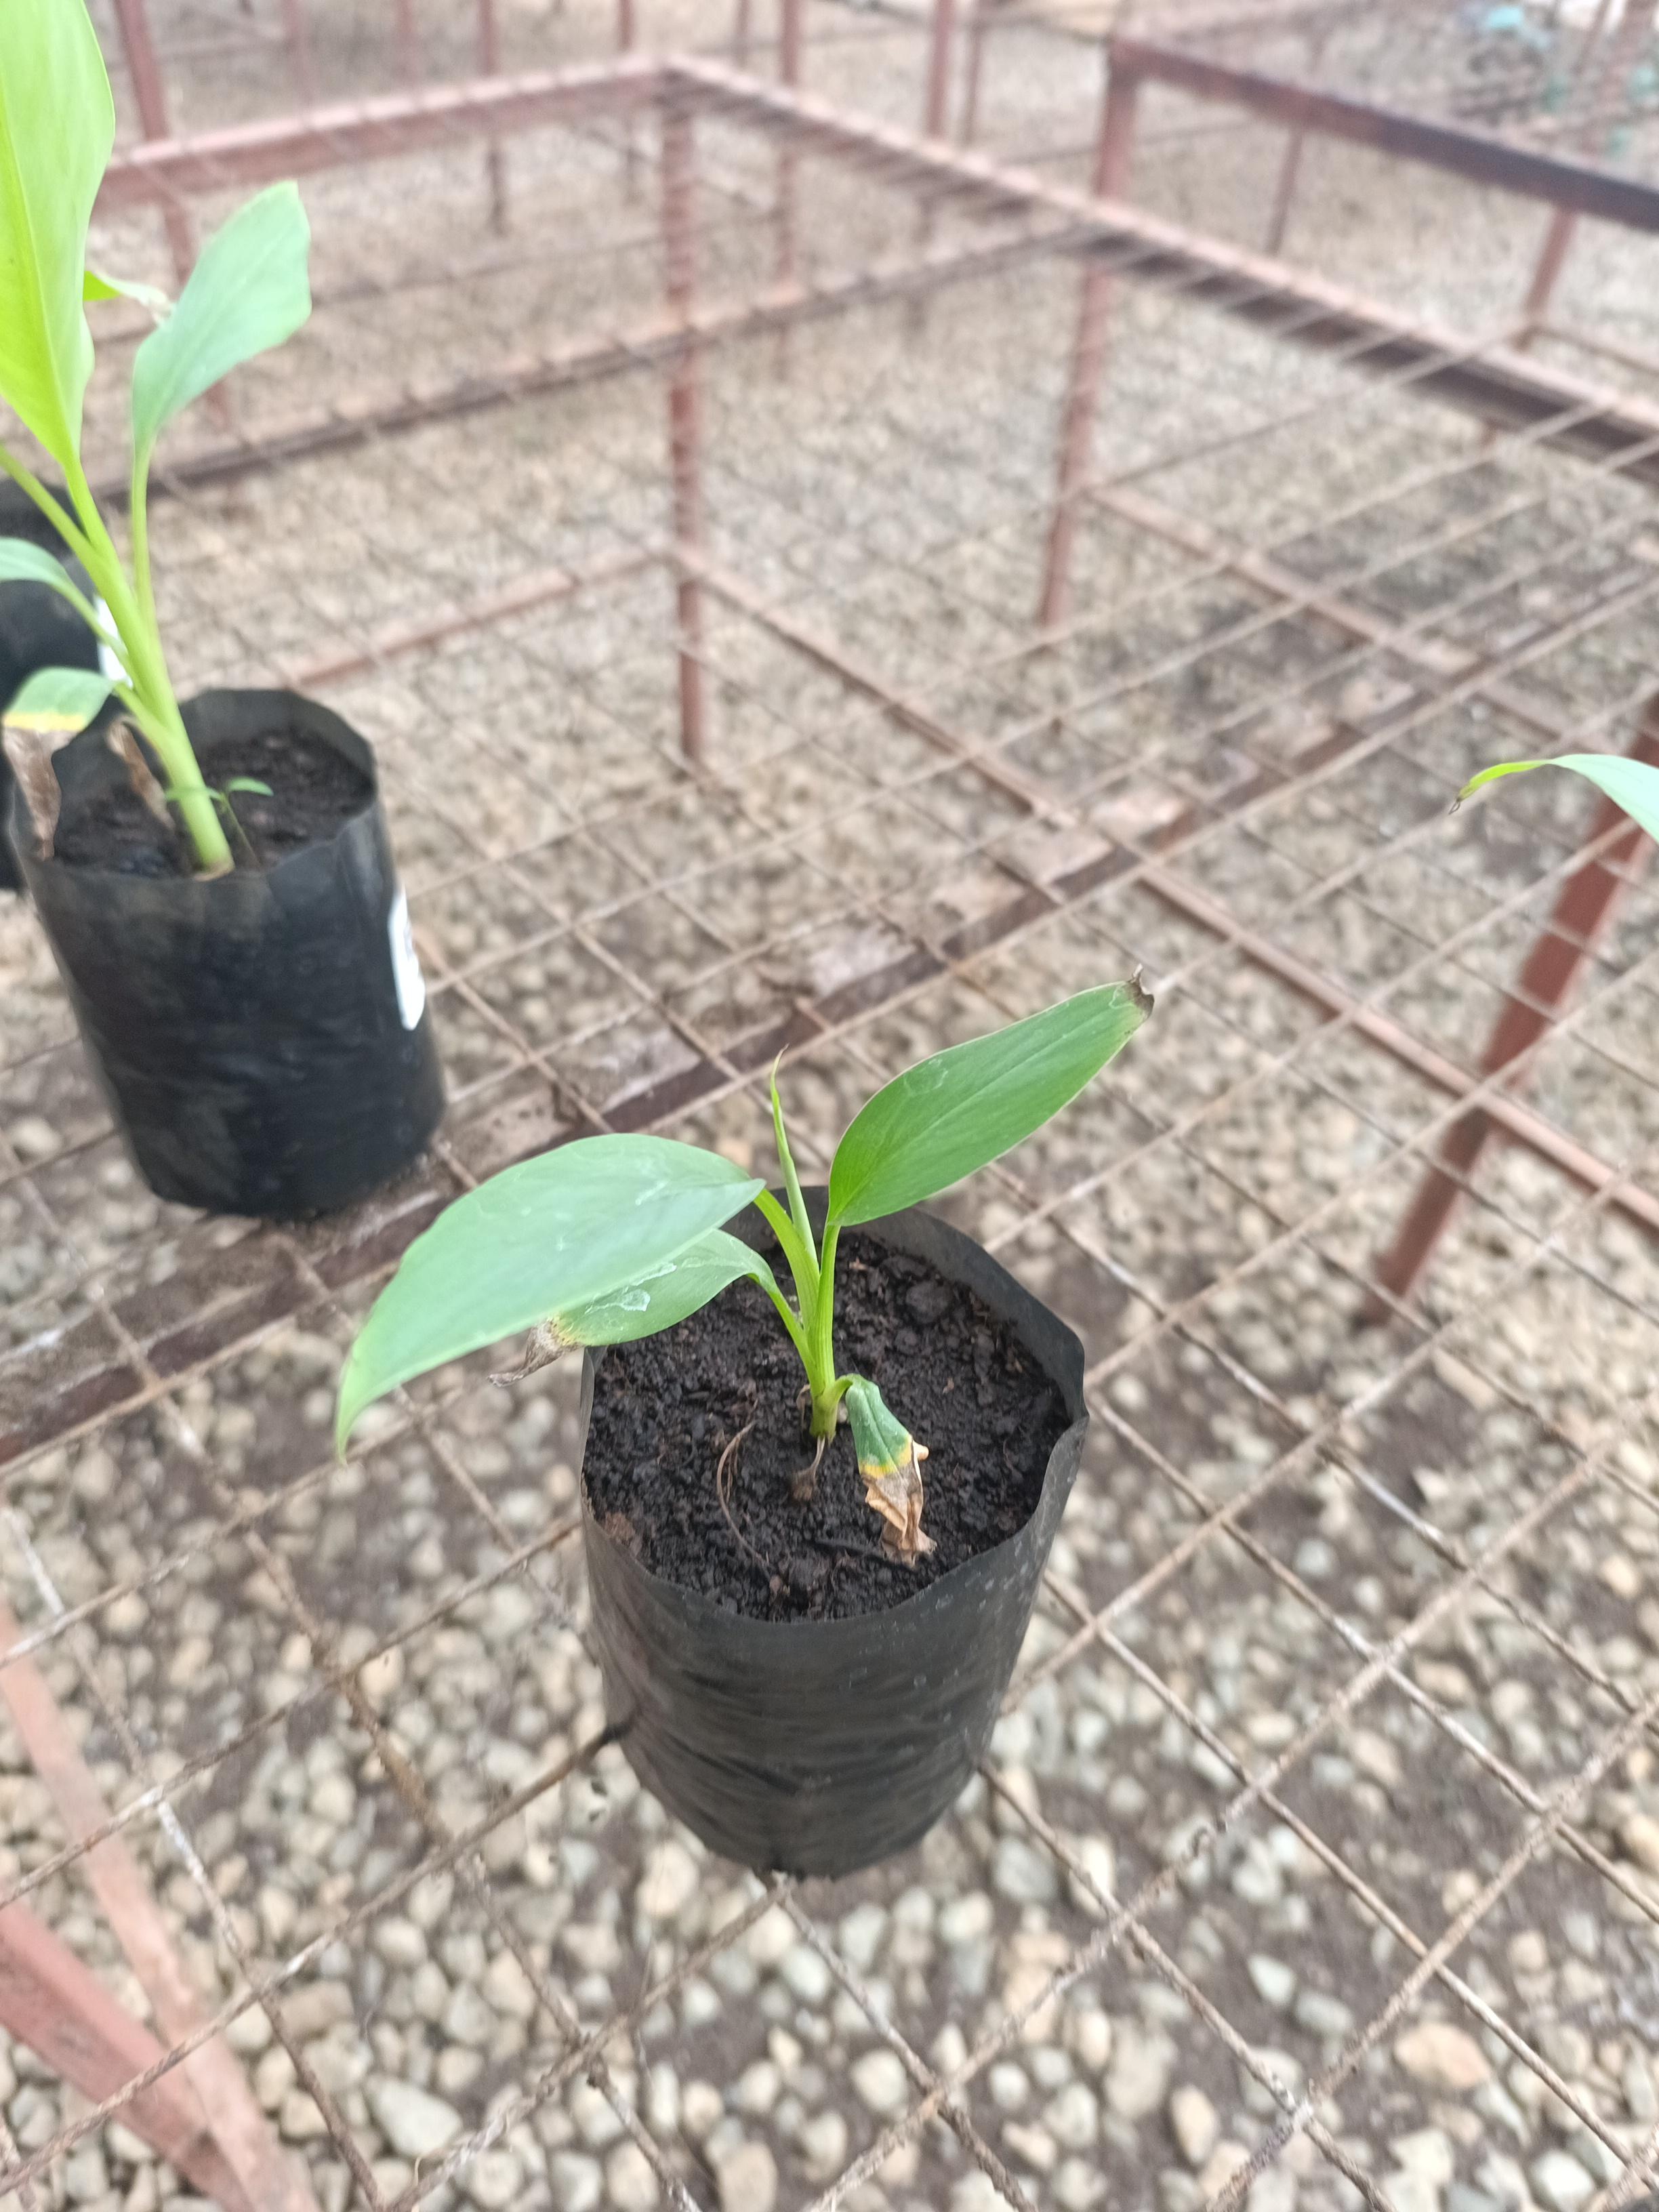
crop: banana
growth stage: vegetative
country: Tanzania
